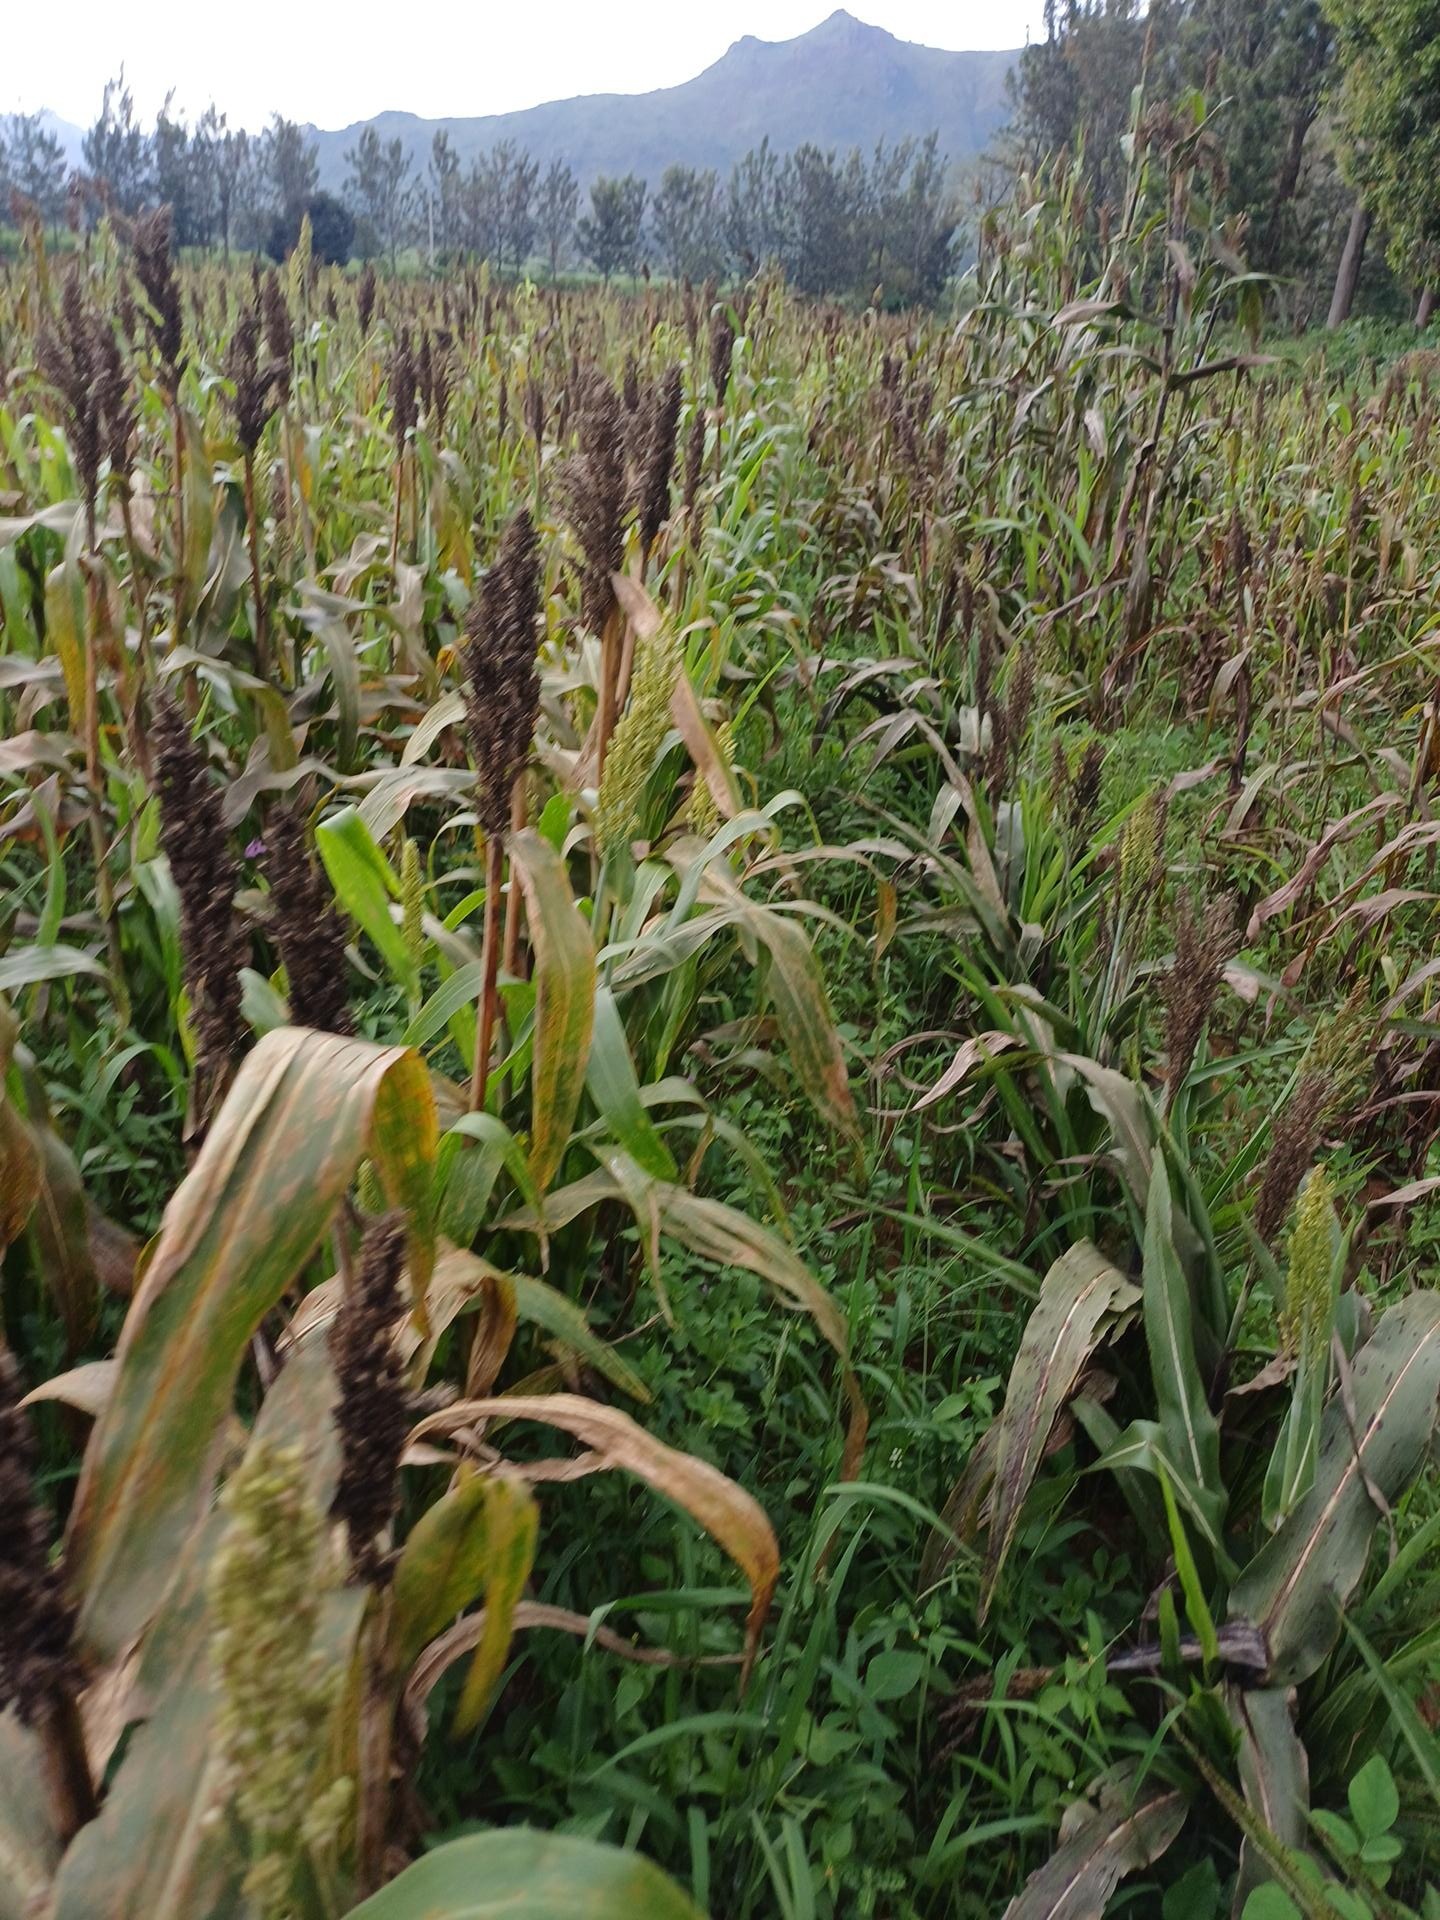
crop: sorghum
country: Kenya
